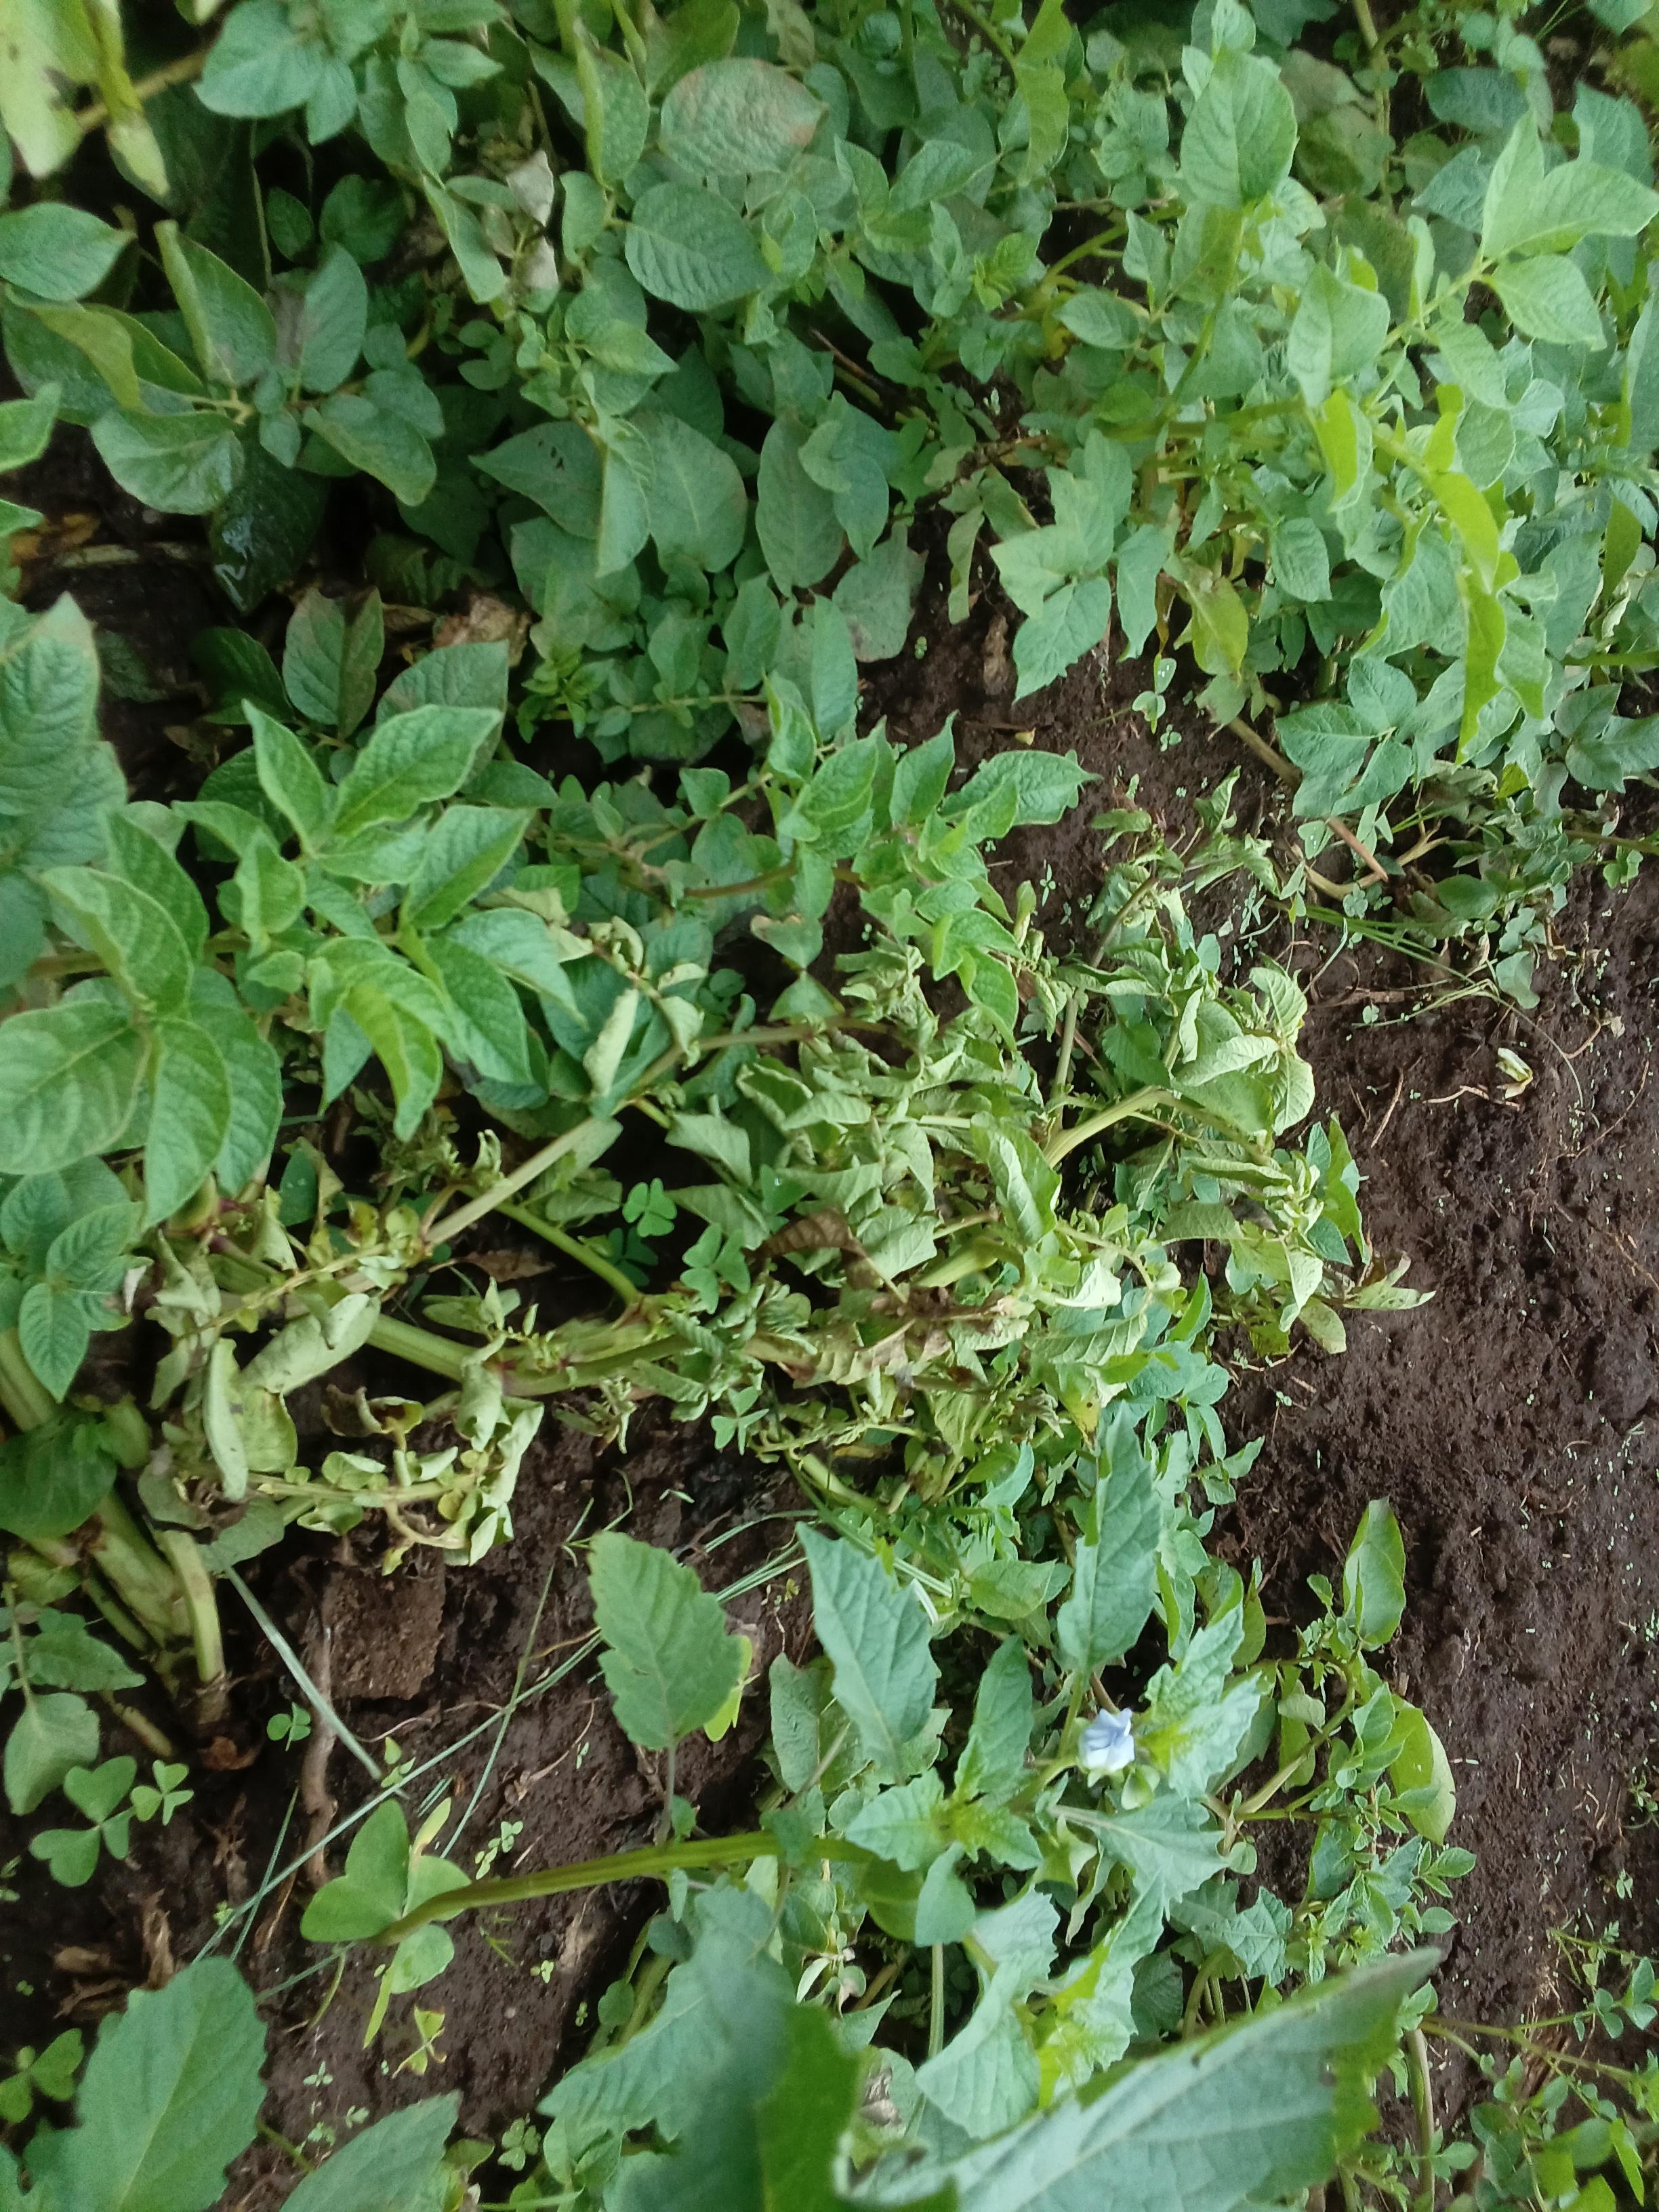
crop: potato
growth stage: vegetative
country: Kenya
